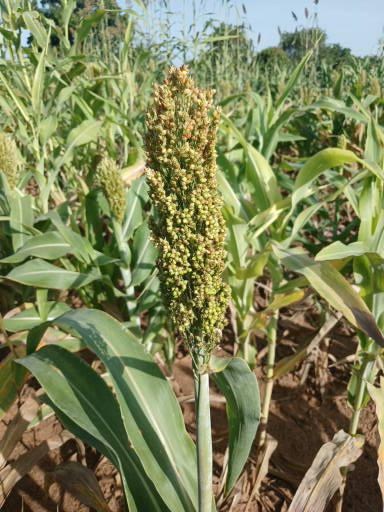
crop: sorghum
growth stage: filling grain
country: Senegal
